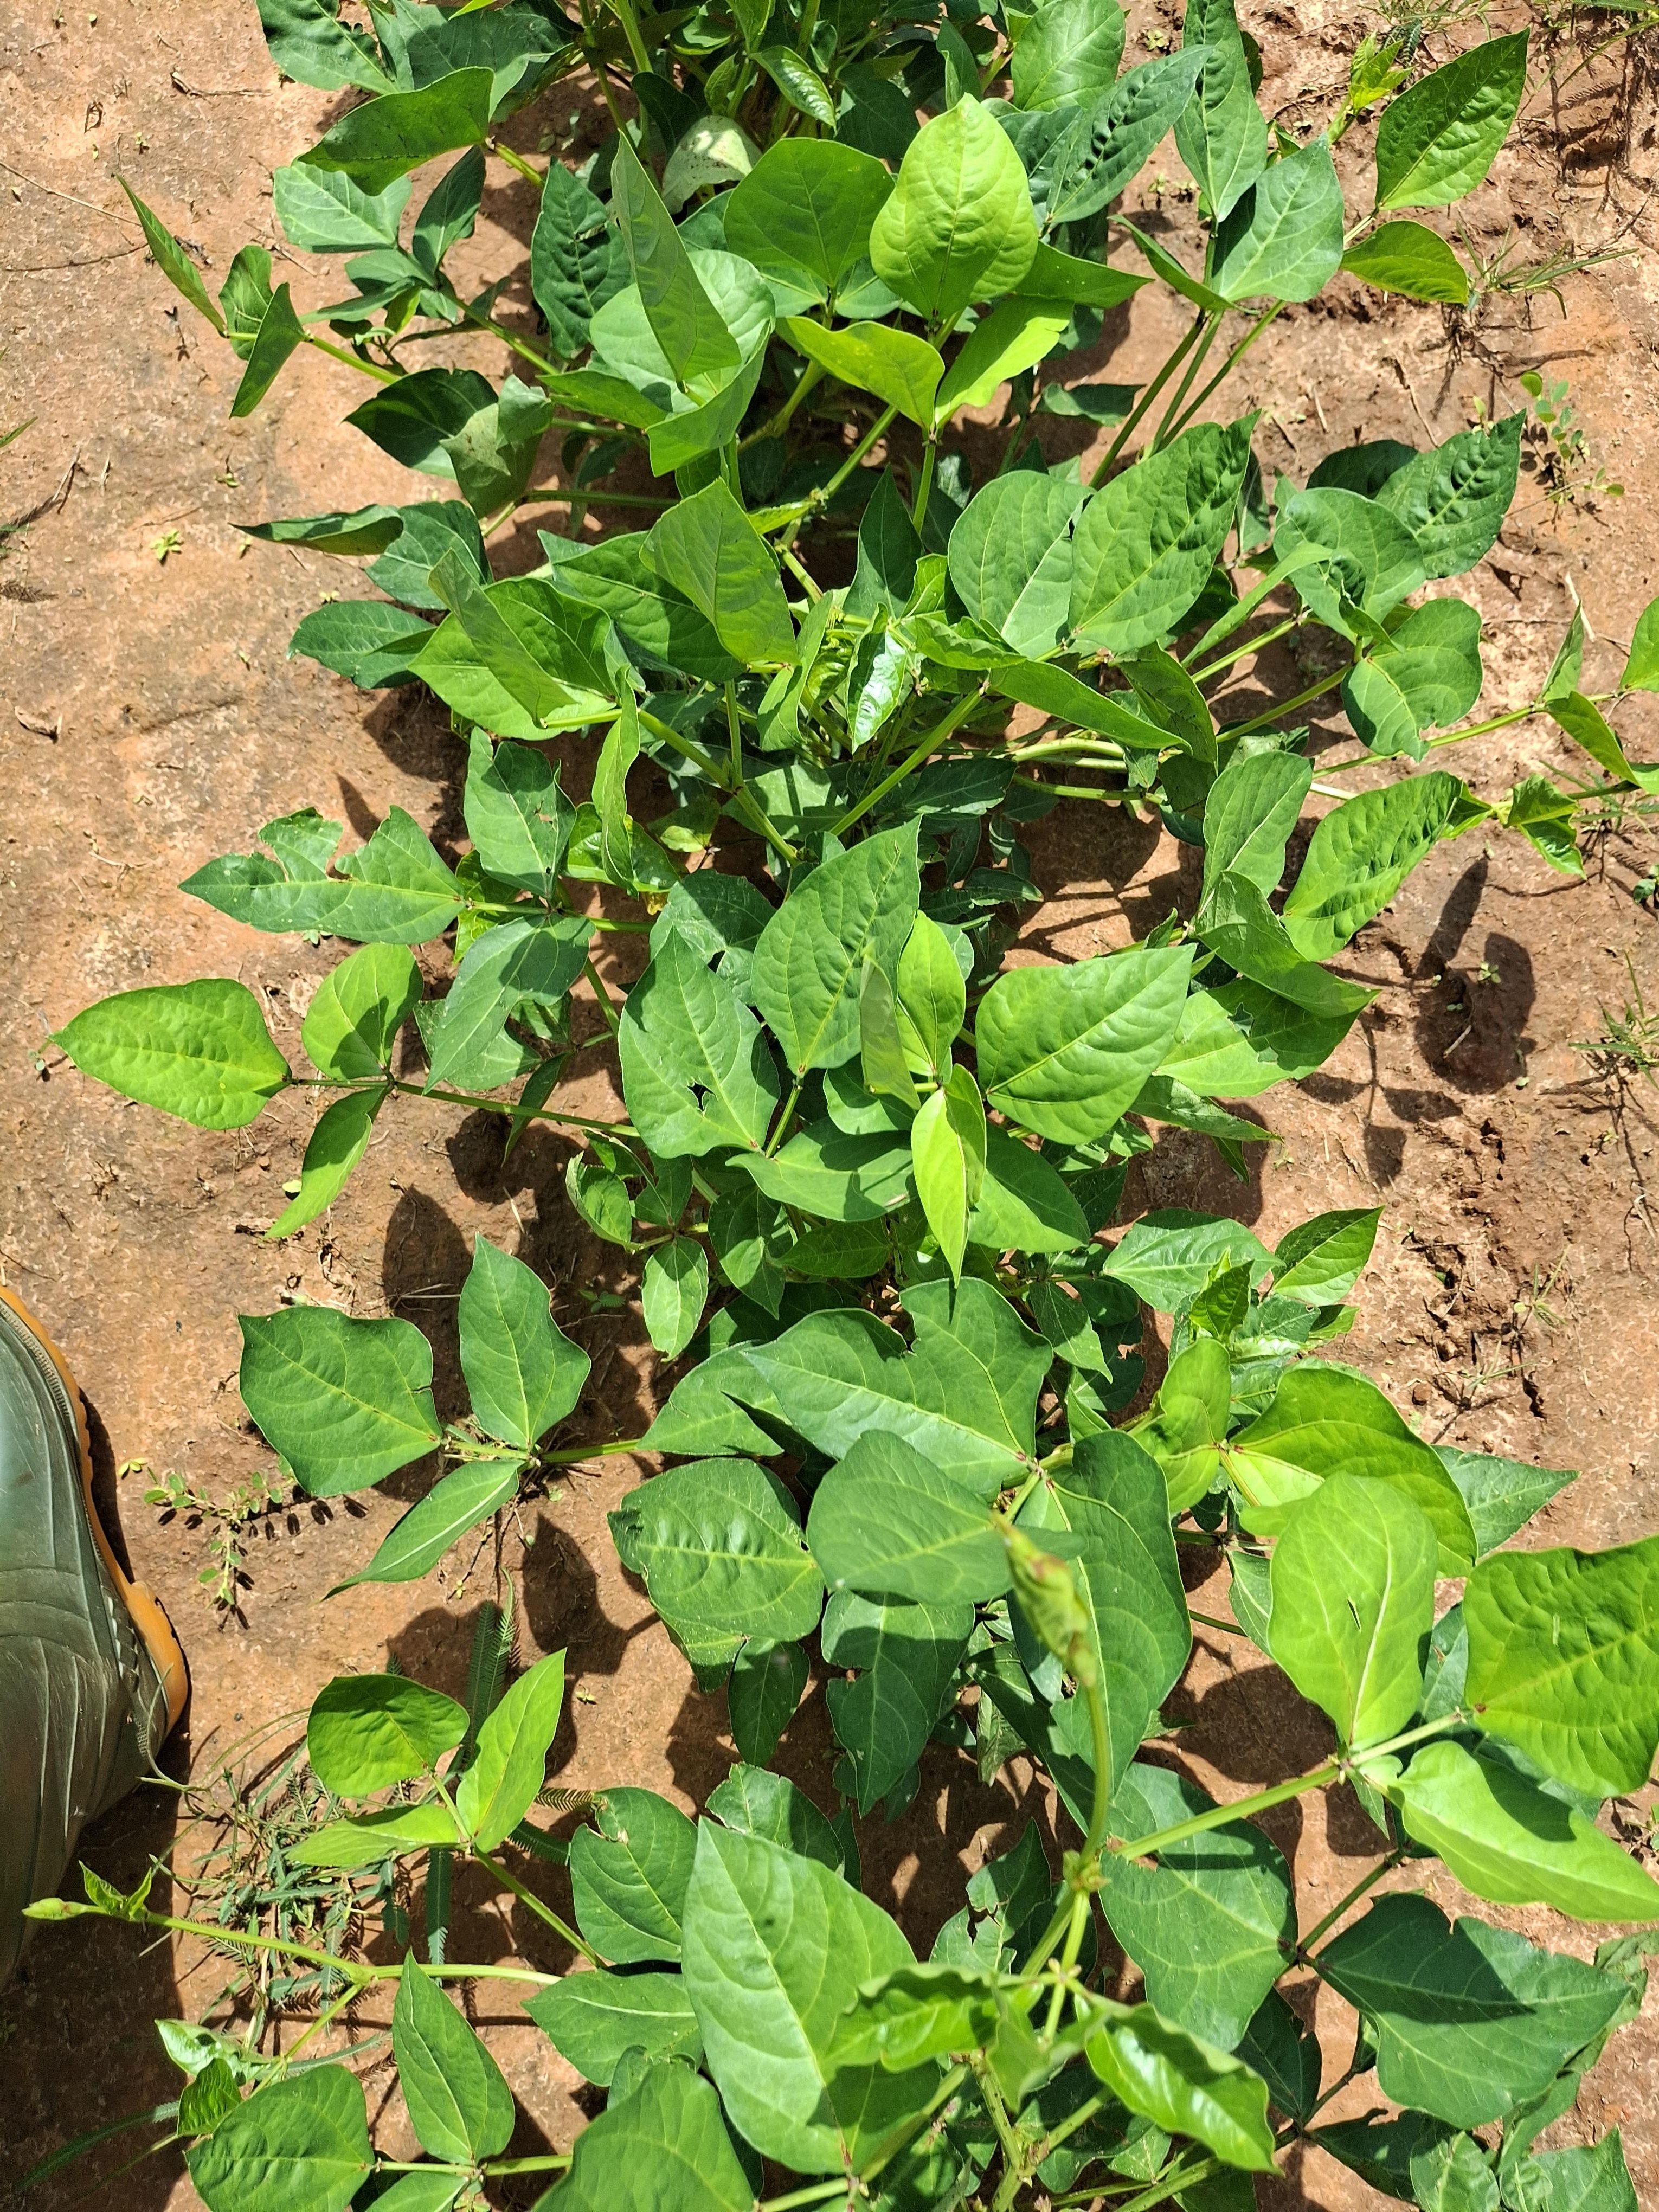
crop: cowpea
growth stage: flowering
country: Nigeria
